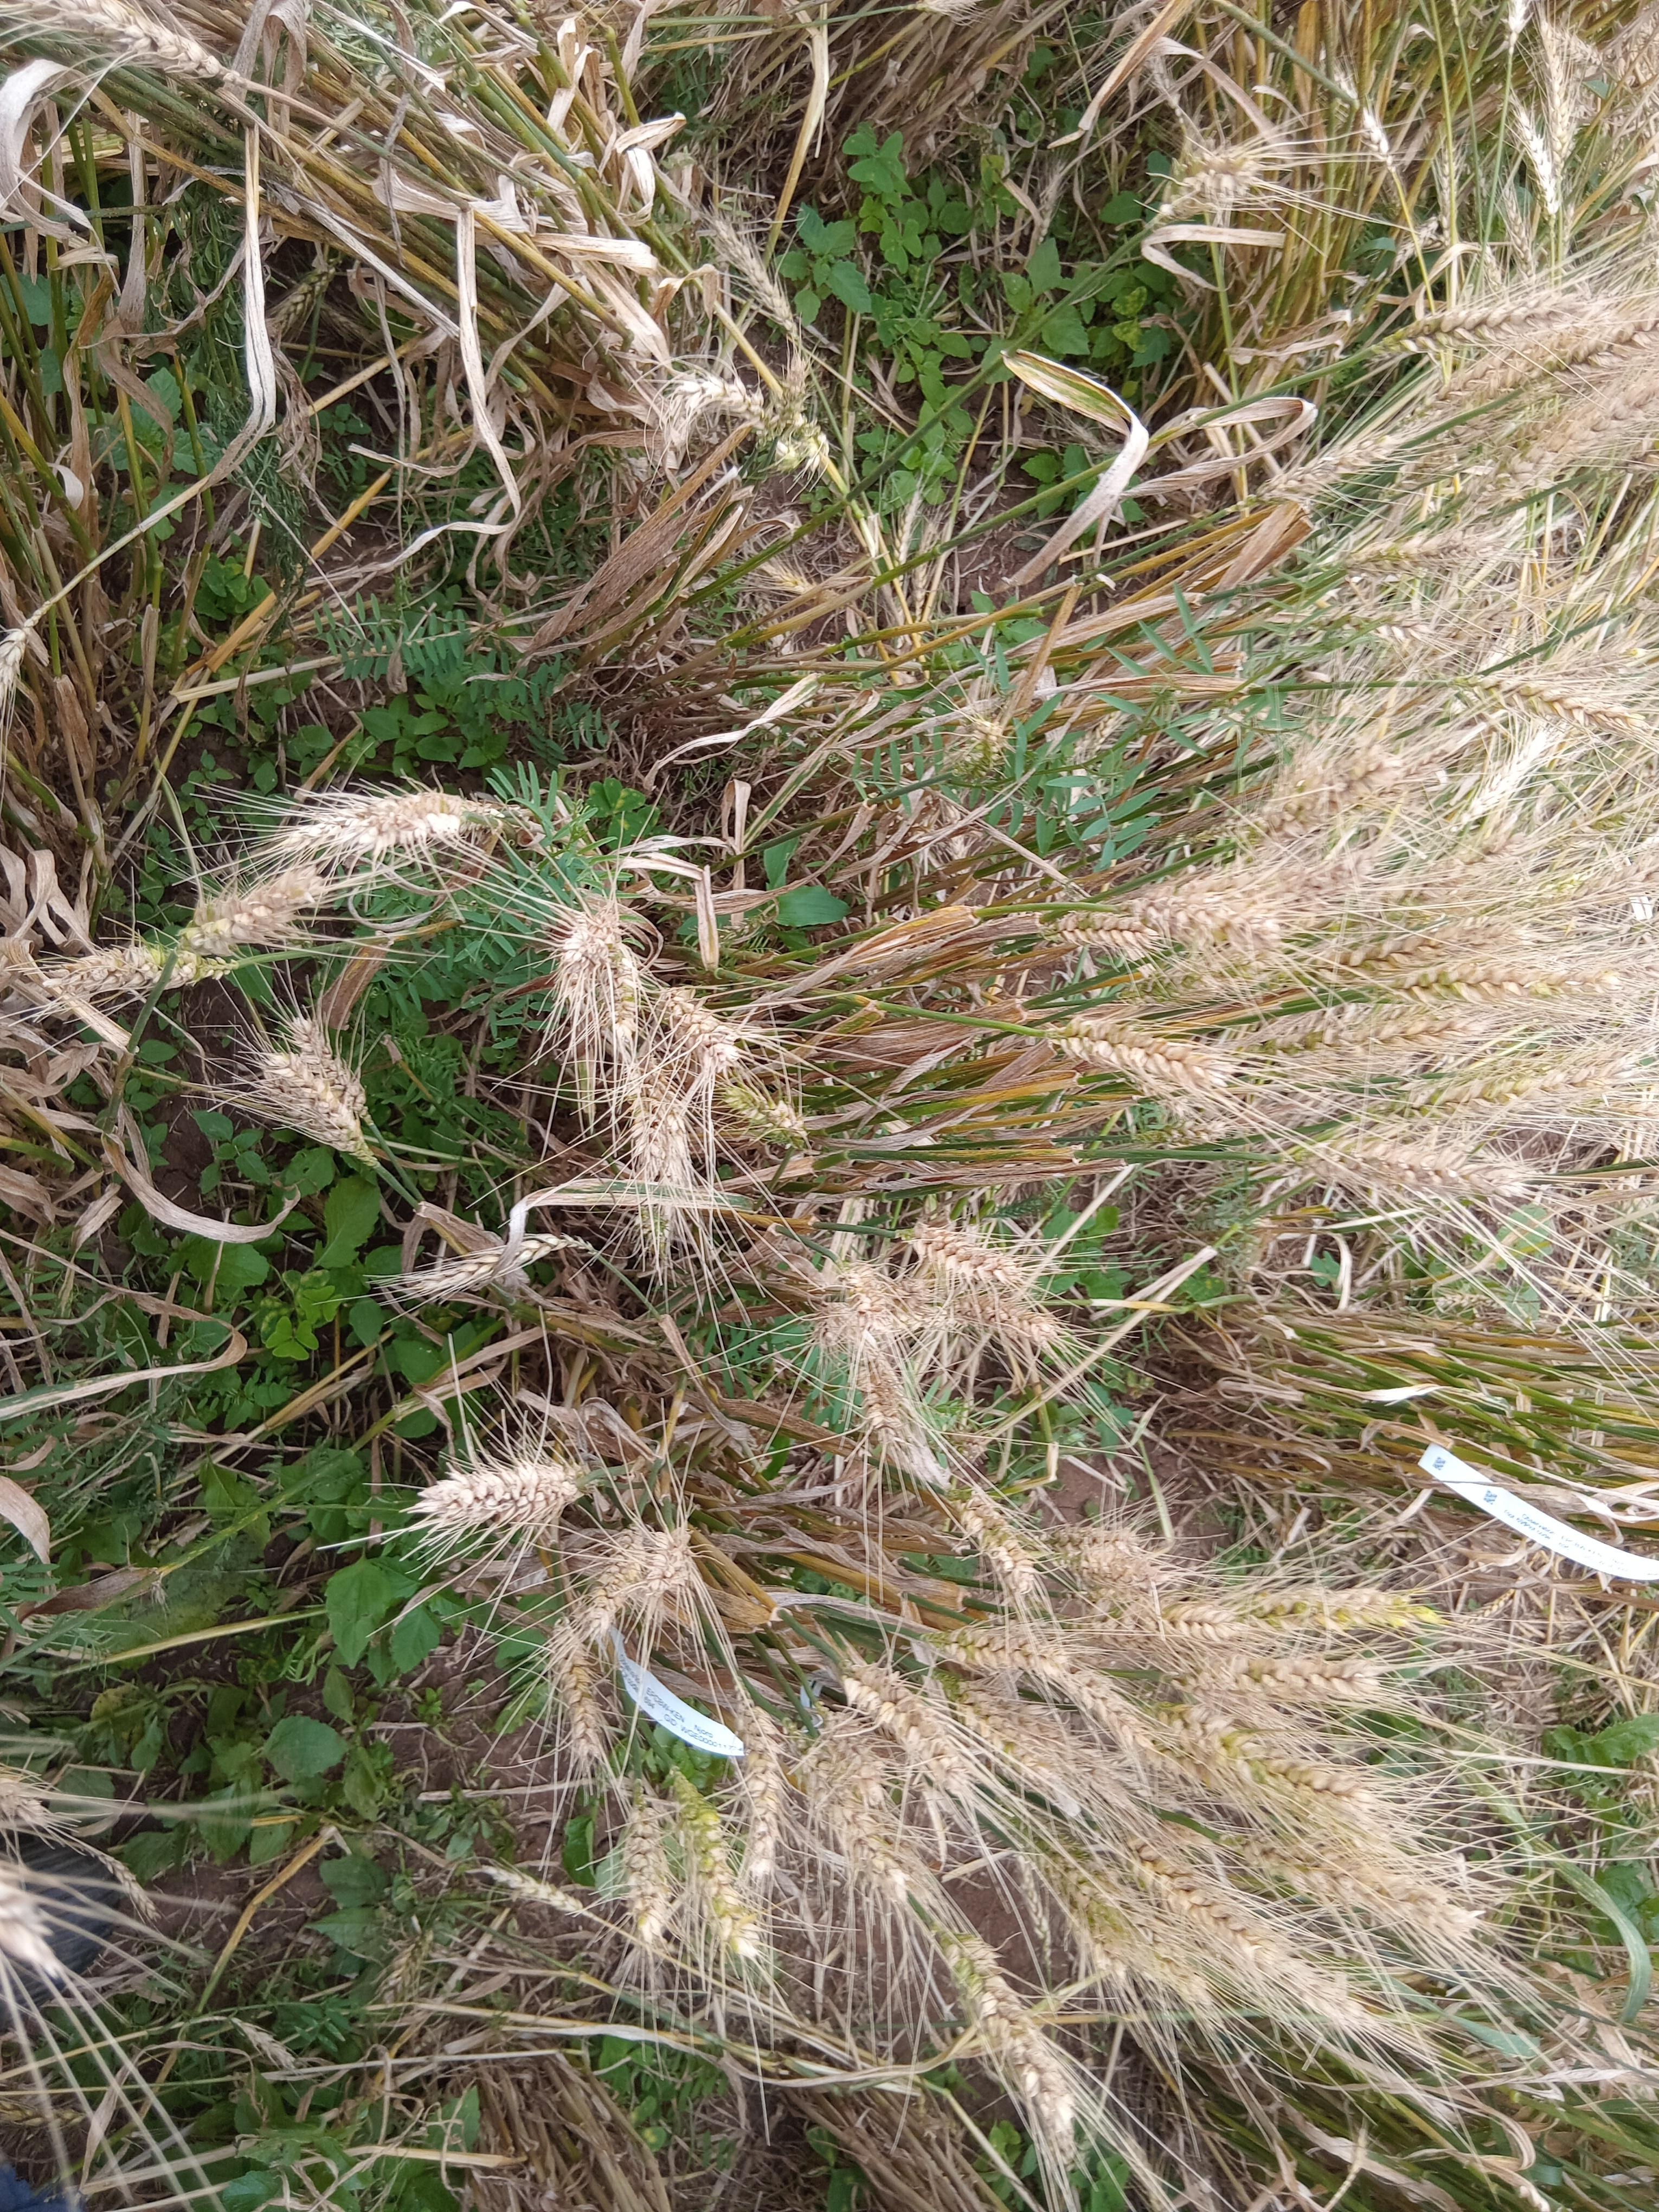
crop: wheat
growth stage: maturity
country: Kenya
